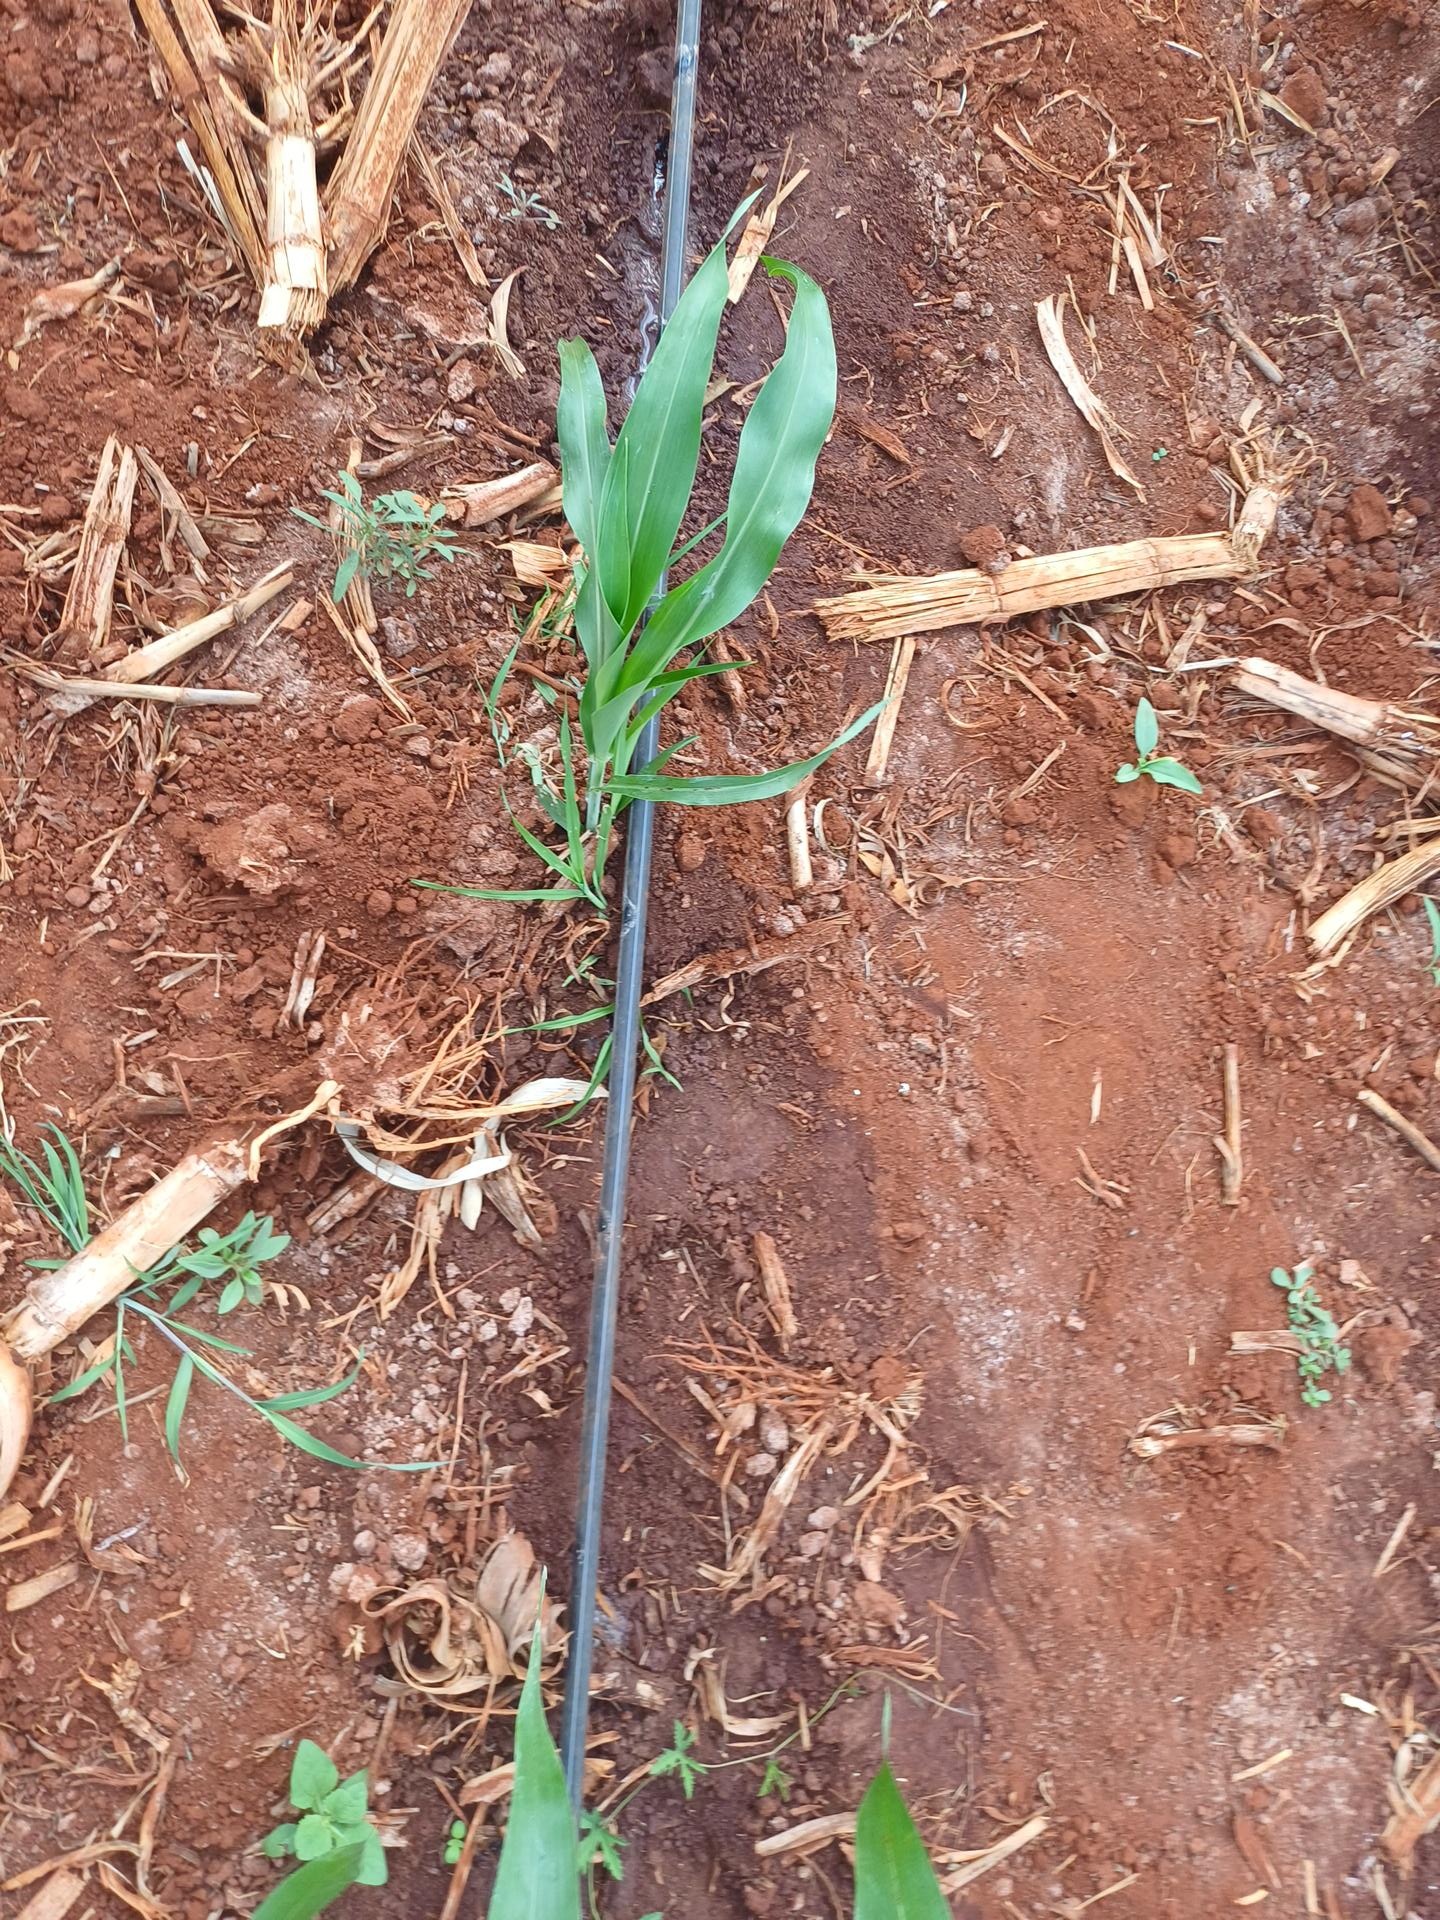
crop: sorghum
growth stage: vegetative
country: Kenya
